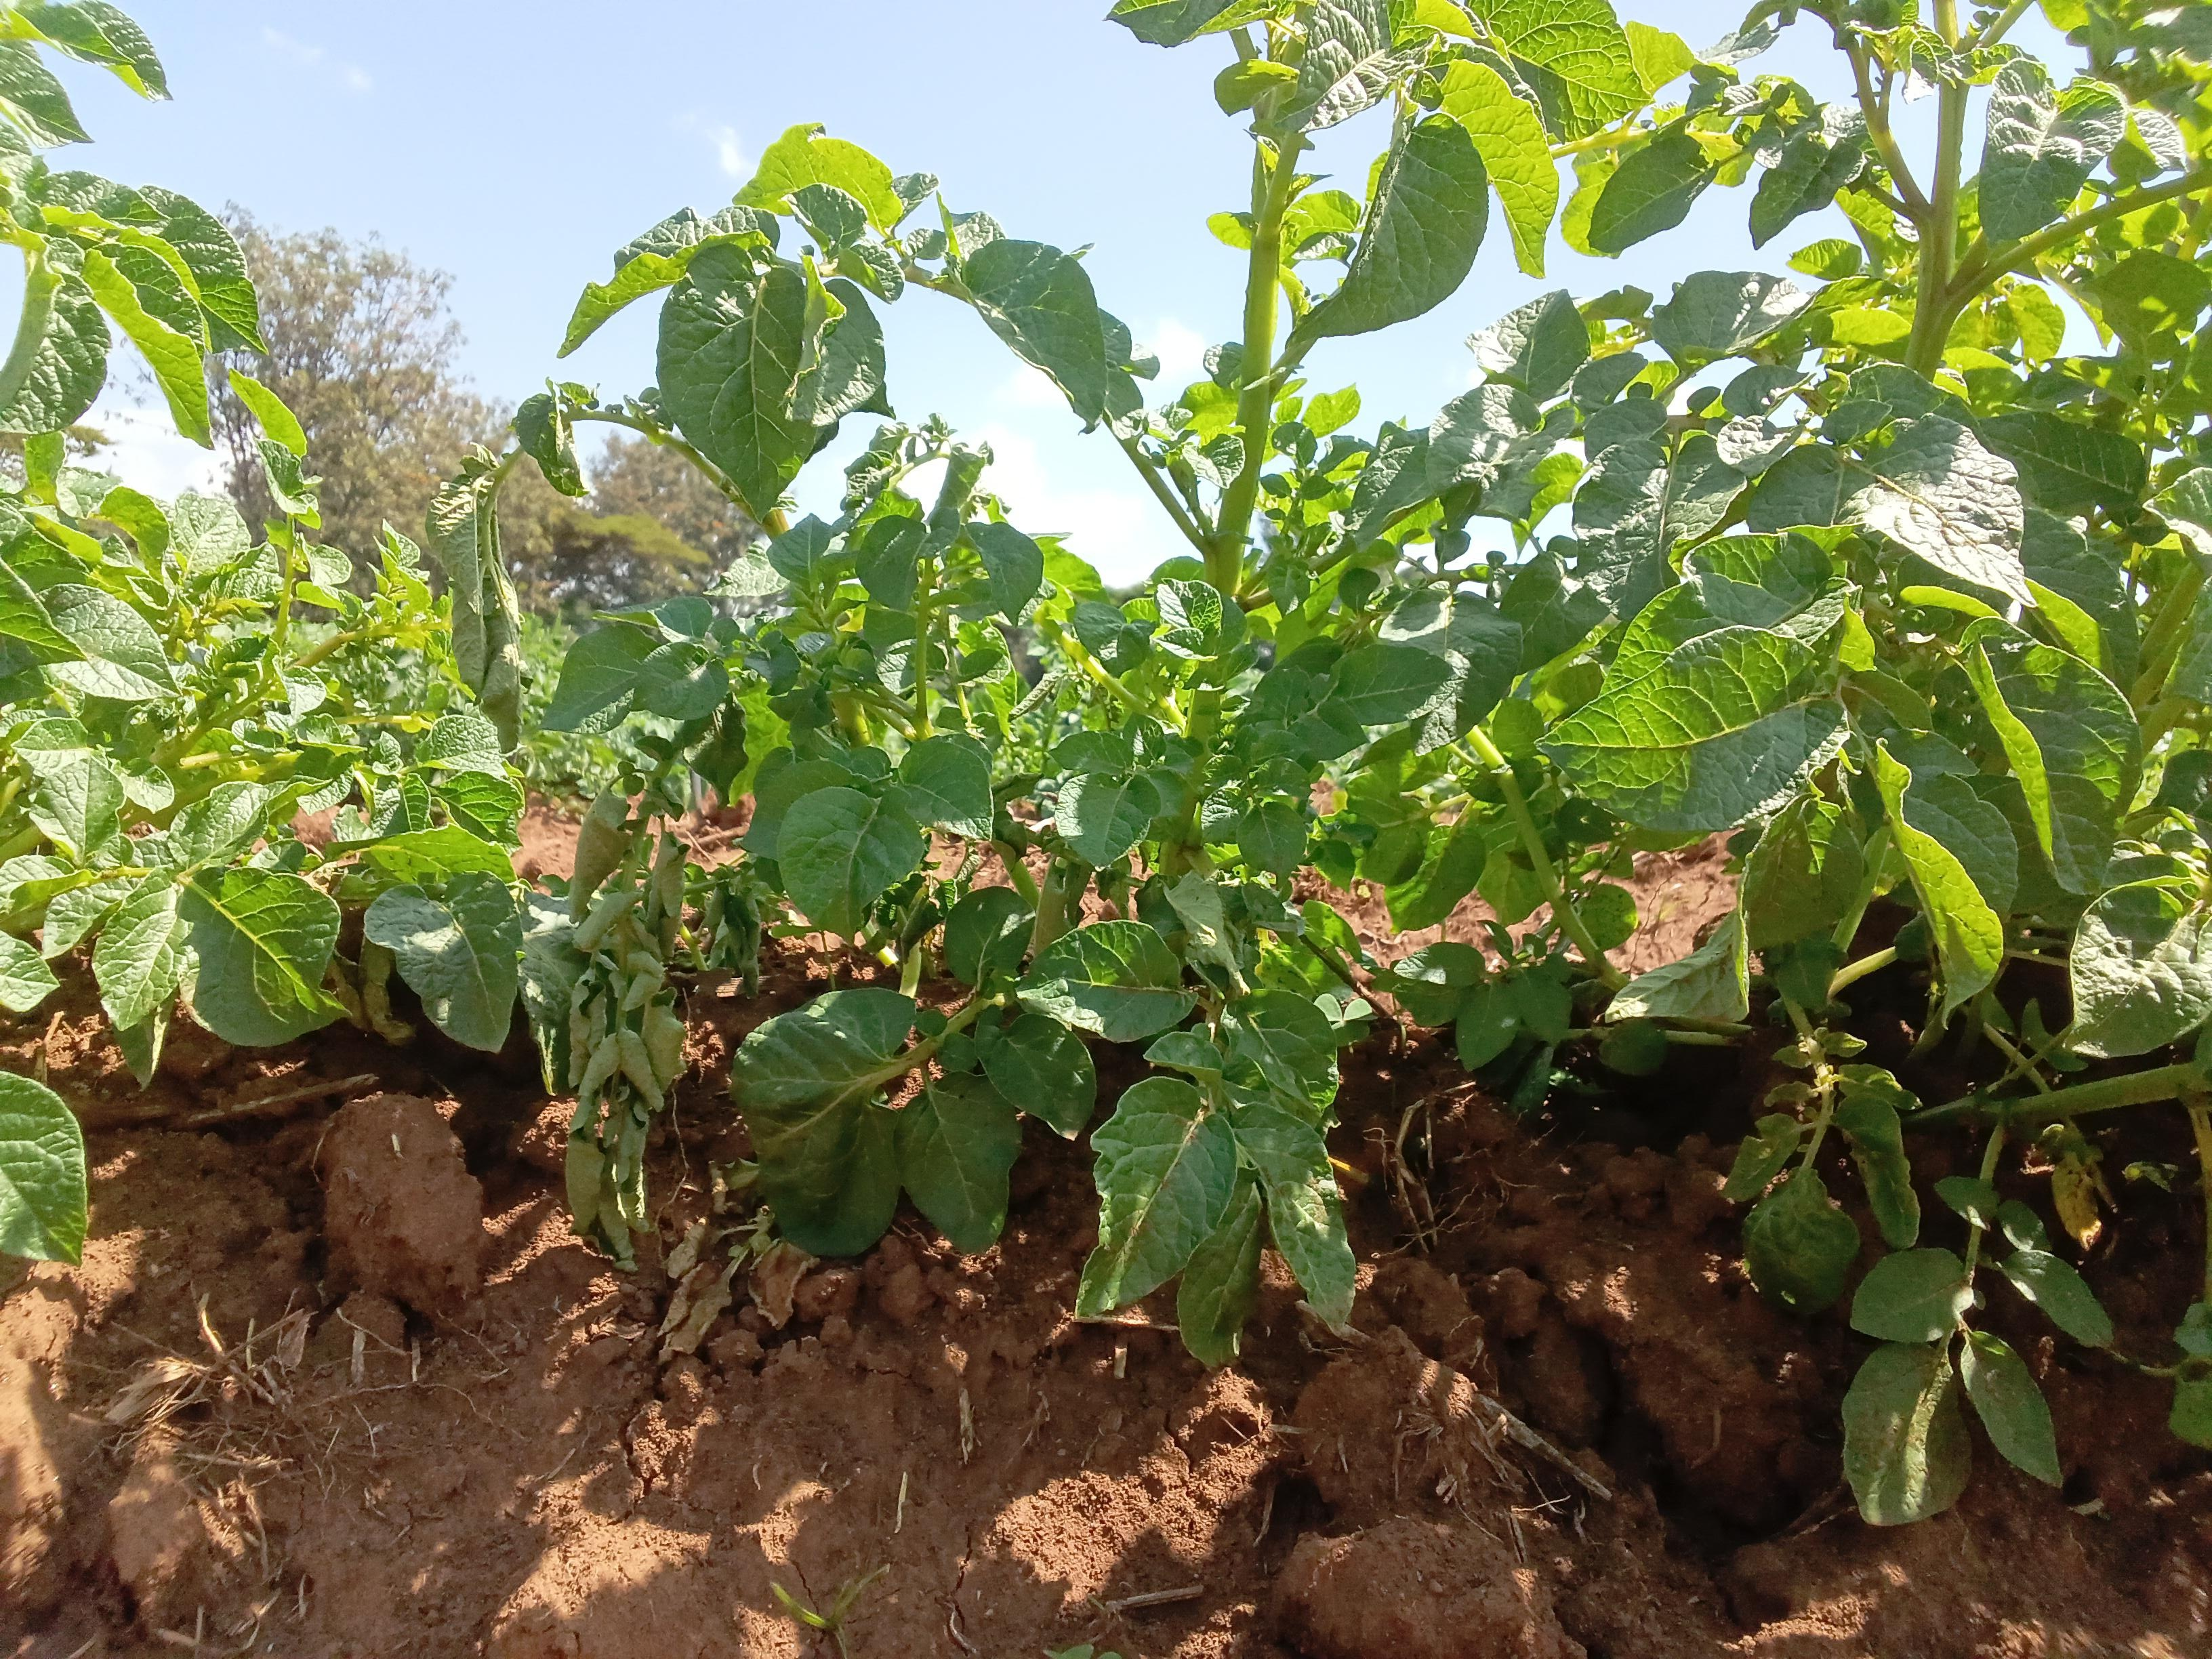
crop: potato
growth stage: vegetative
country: Kenya
